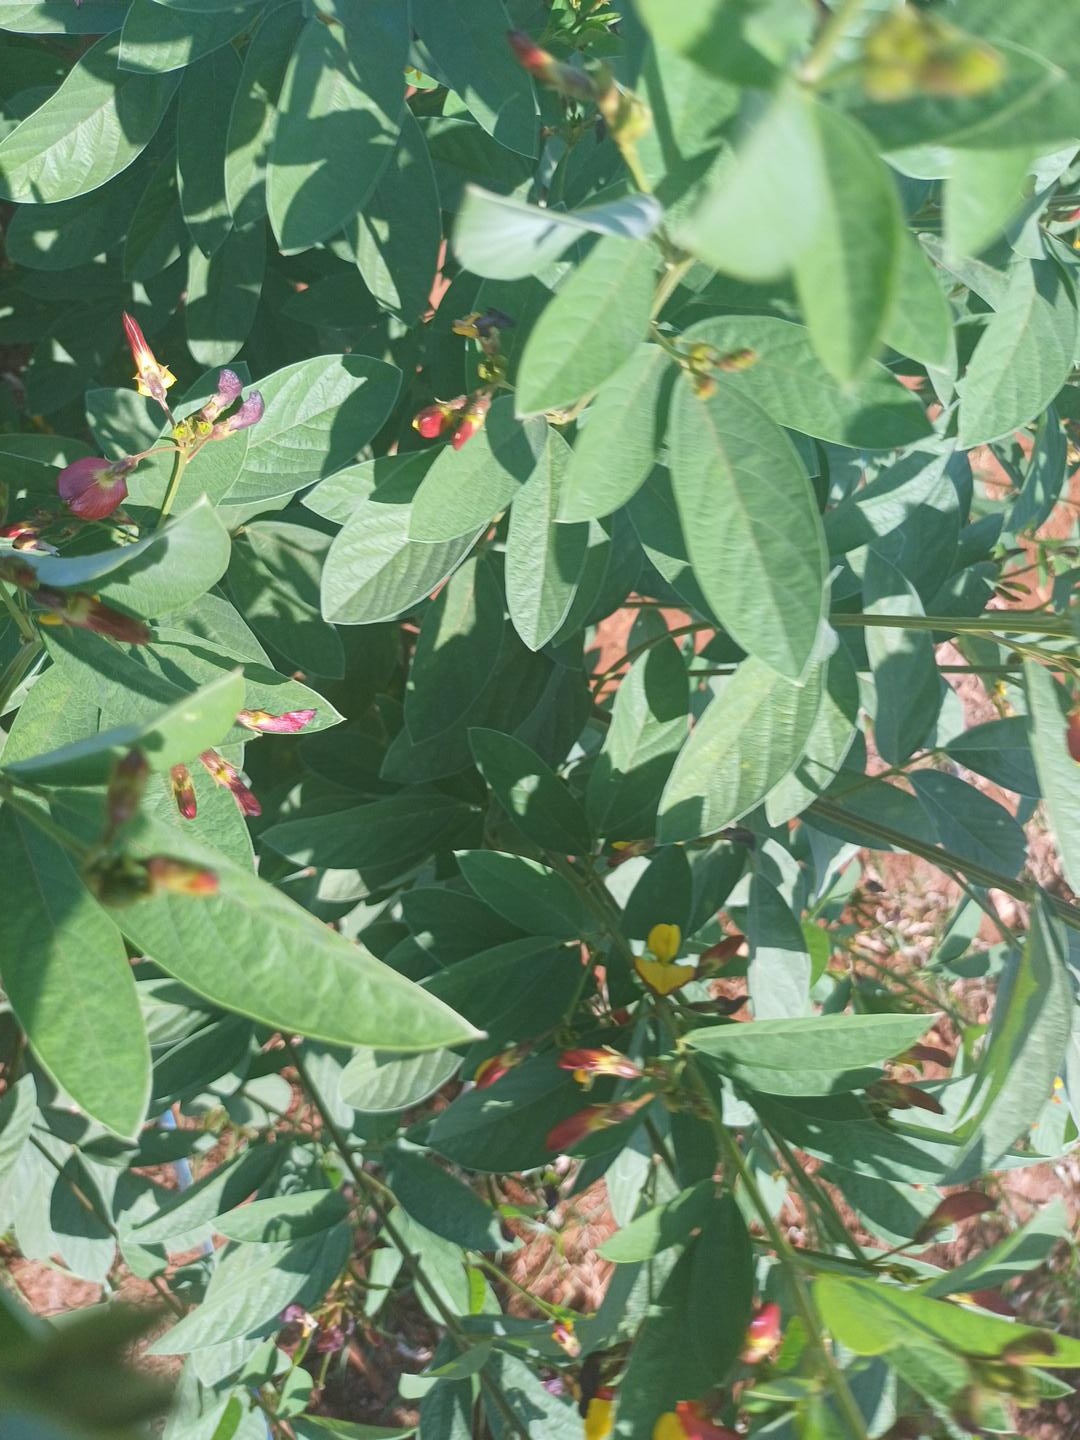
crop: pigeonpea
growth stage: flowering
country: Kenya
